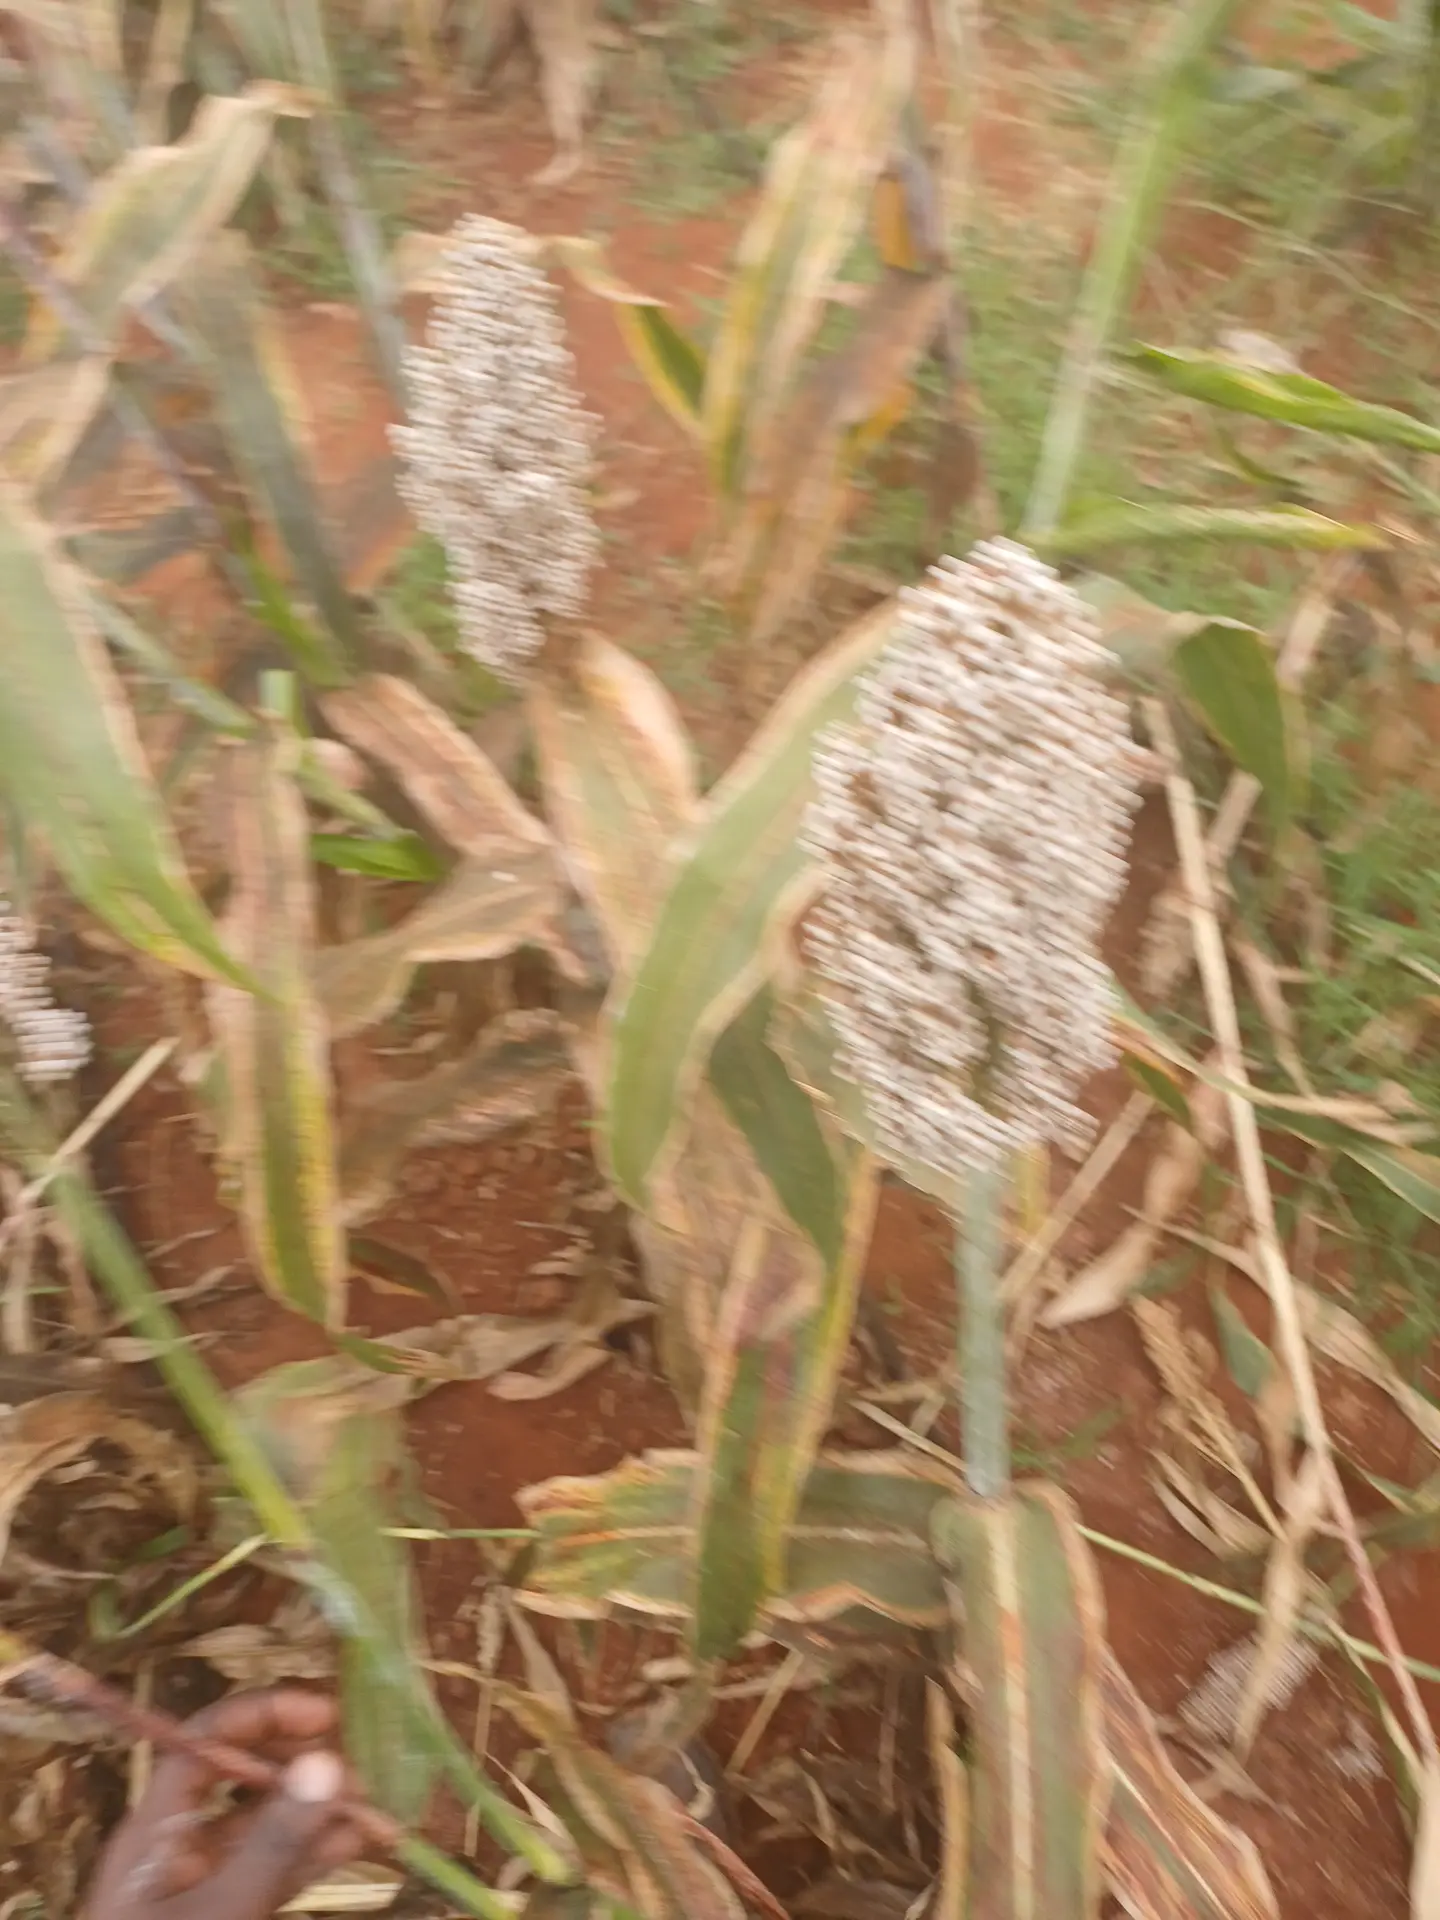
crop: sorghum
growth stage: maturity
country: Kenya
